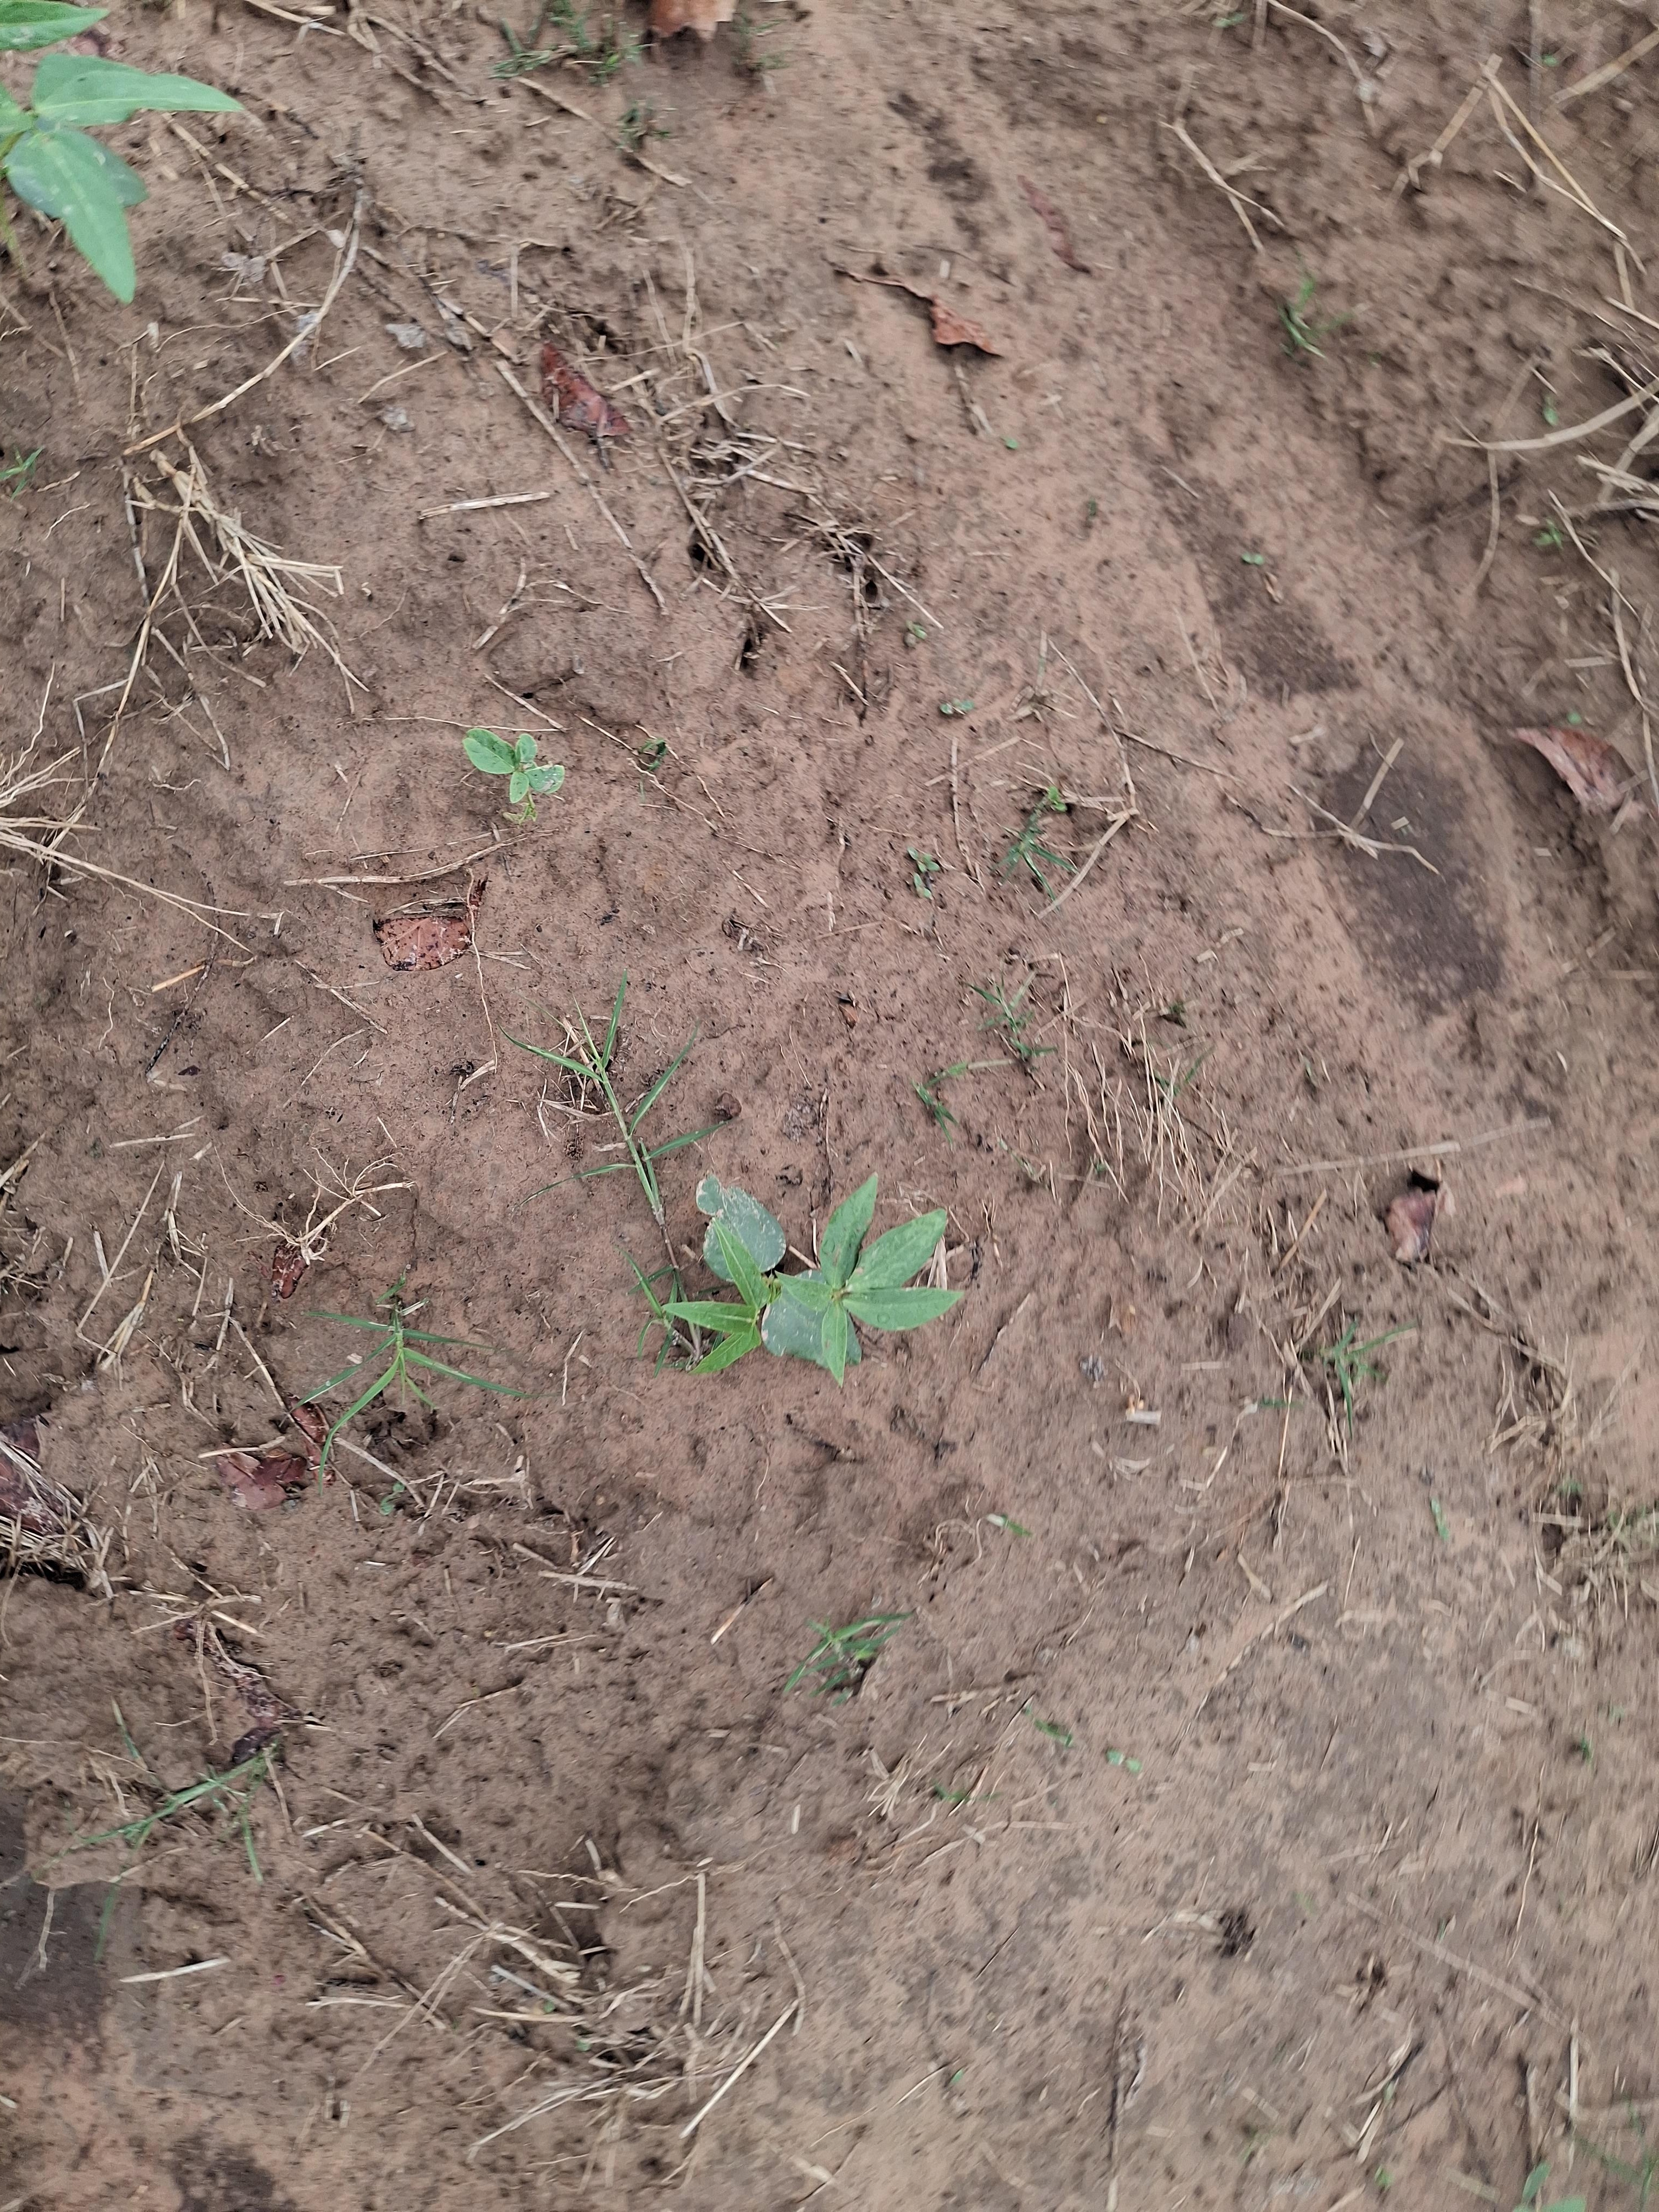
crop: cowpea
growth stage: emergence
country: Nigeria
